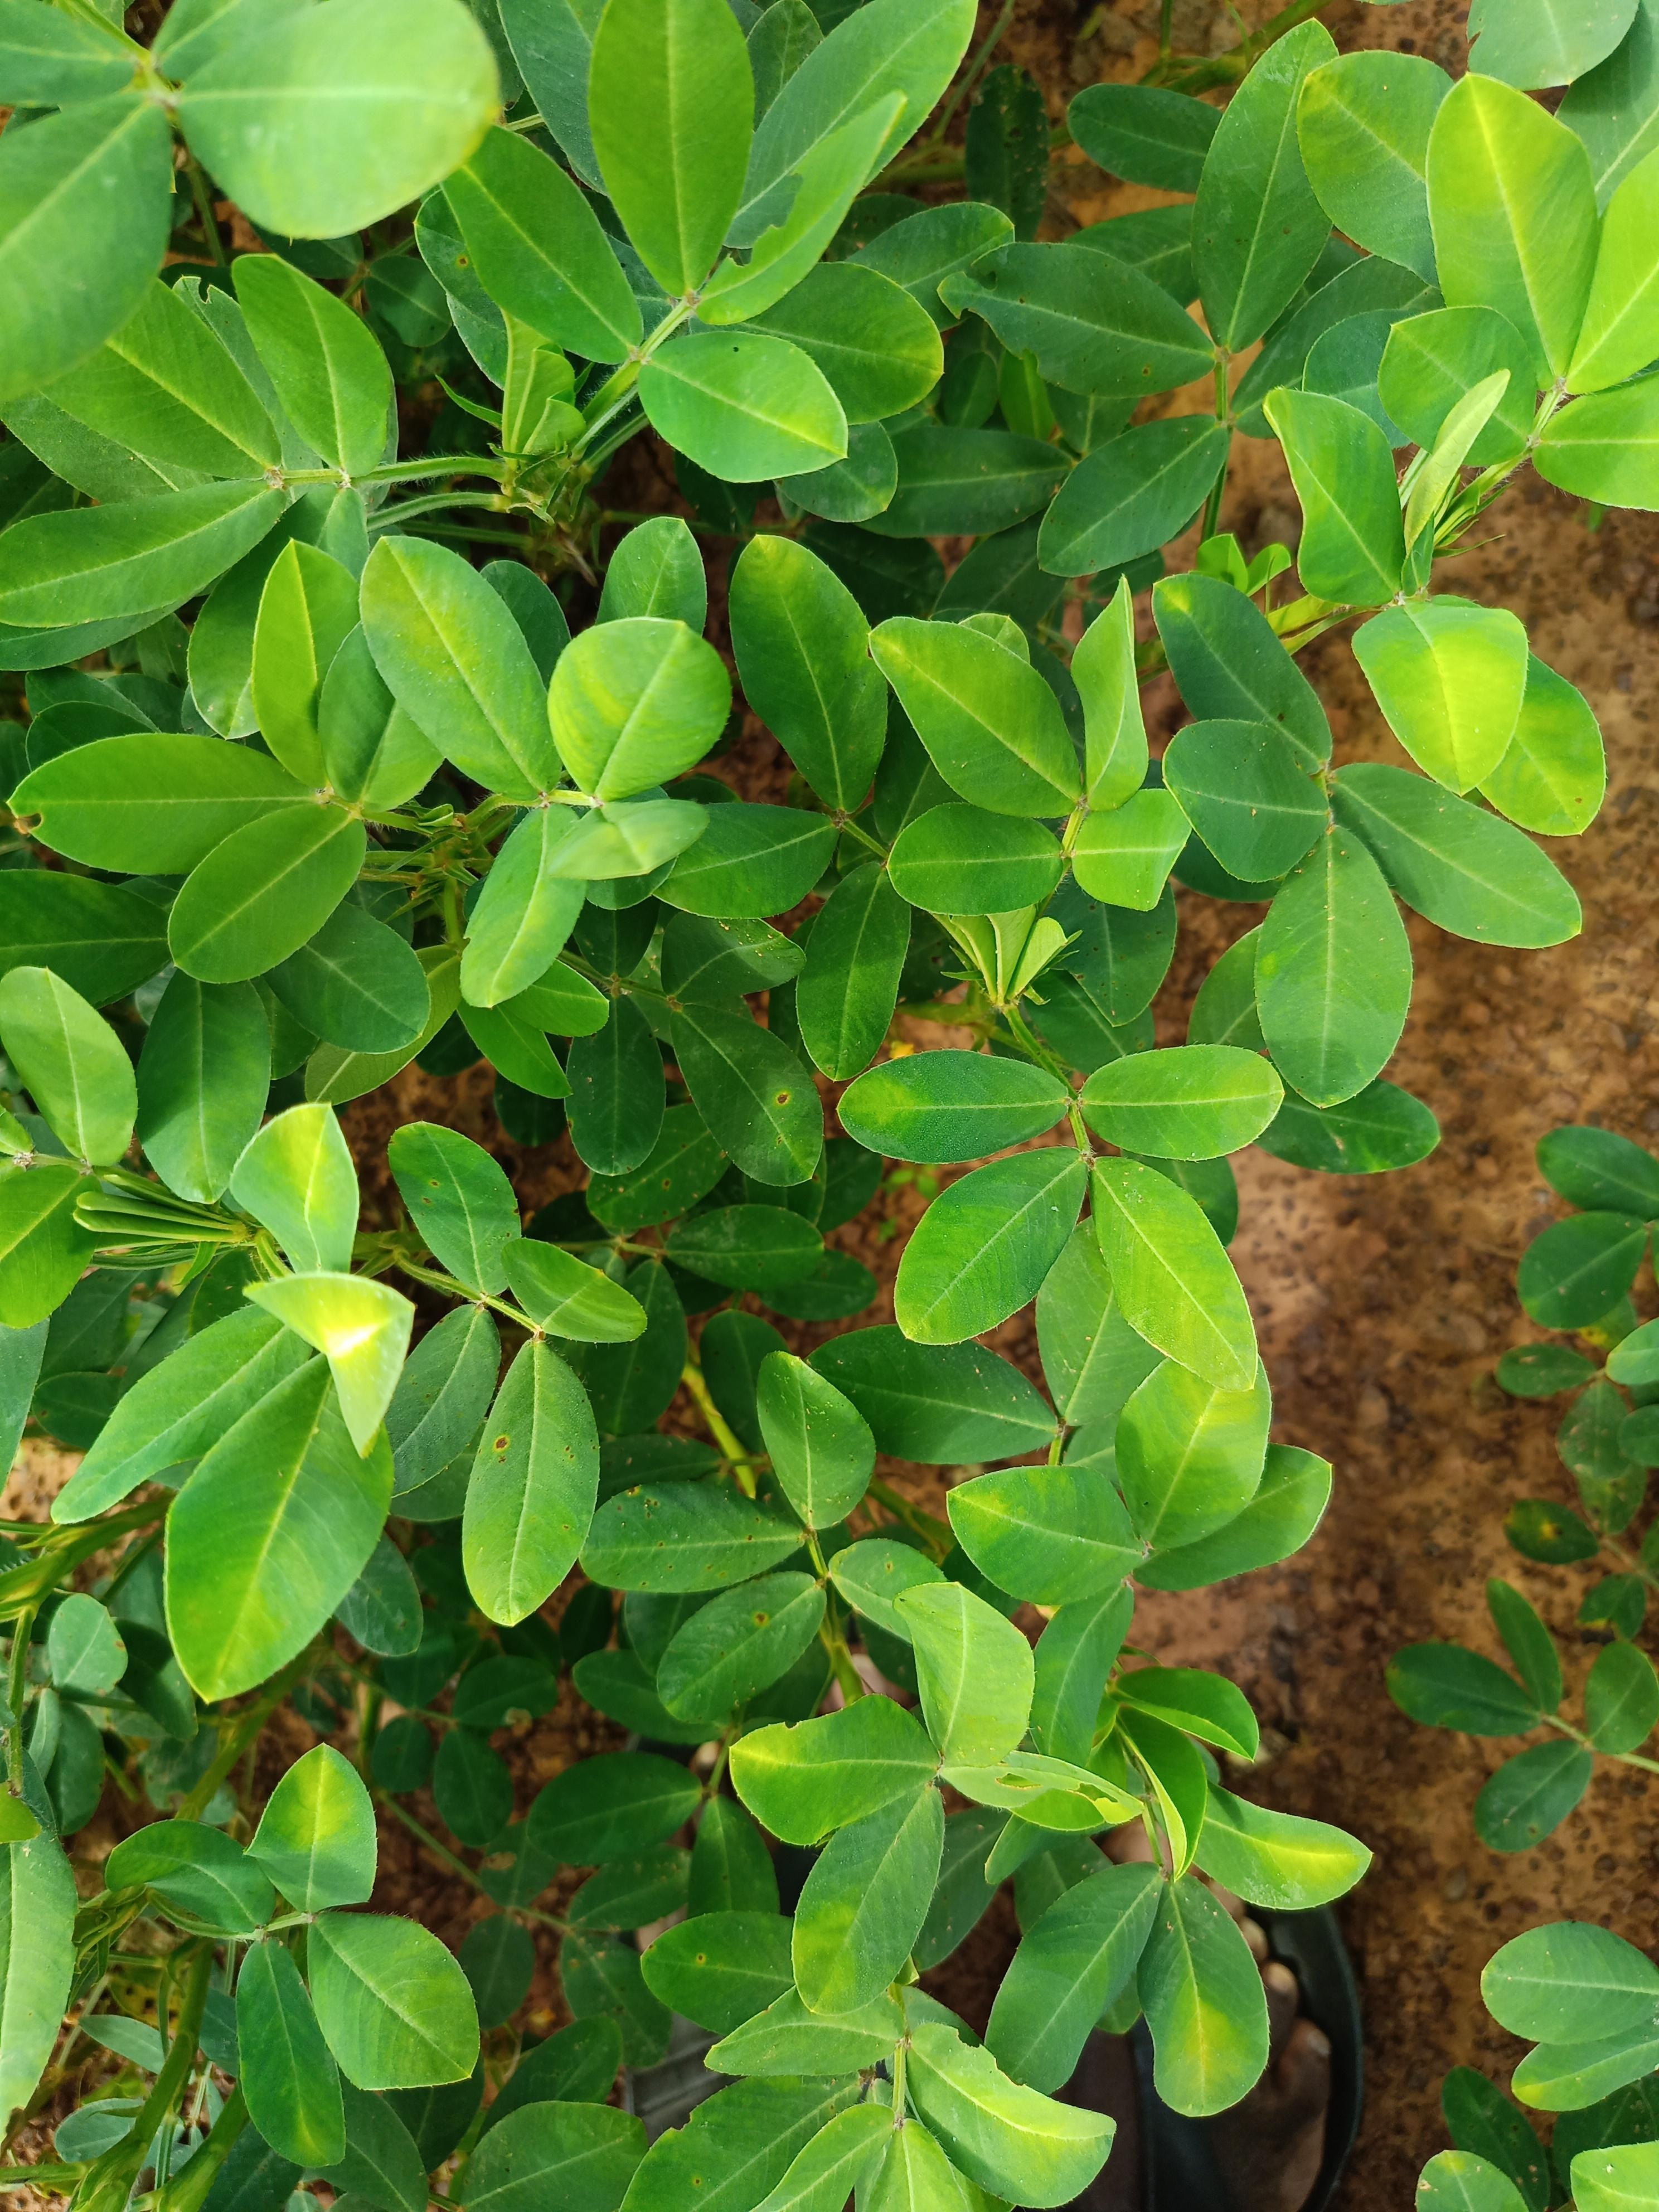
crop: groundnut
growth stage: development pod
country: Ghana
